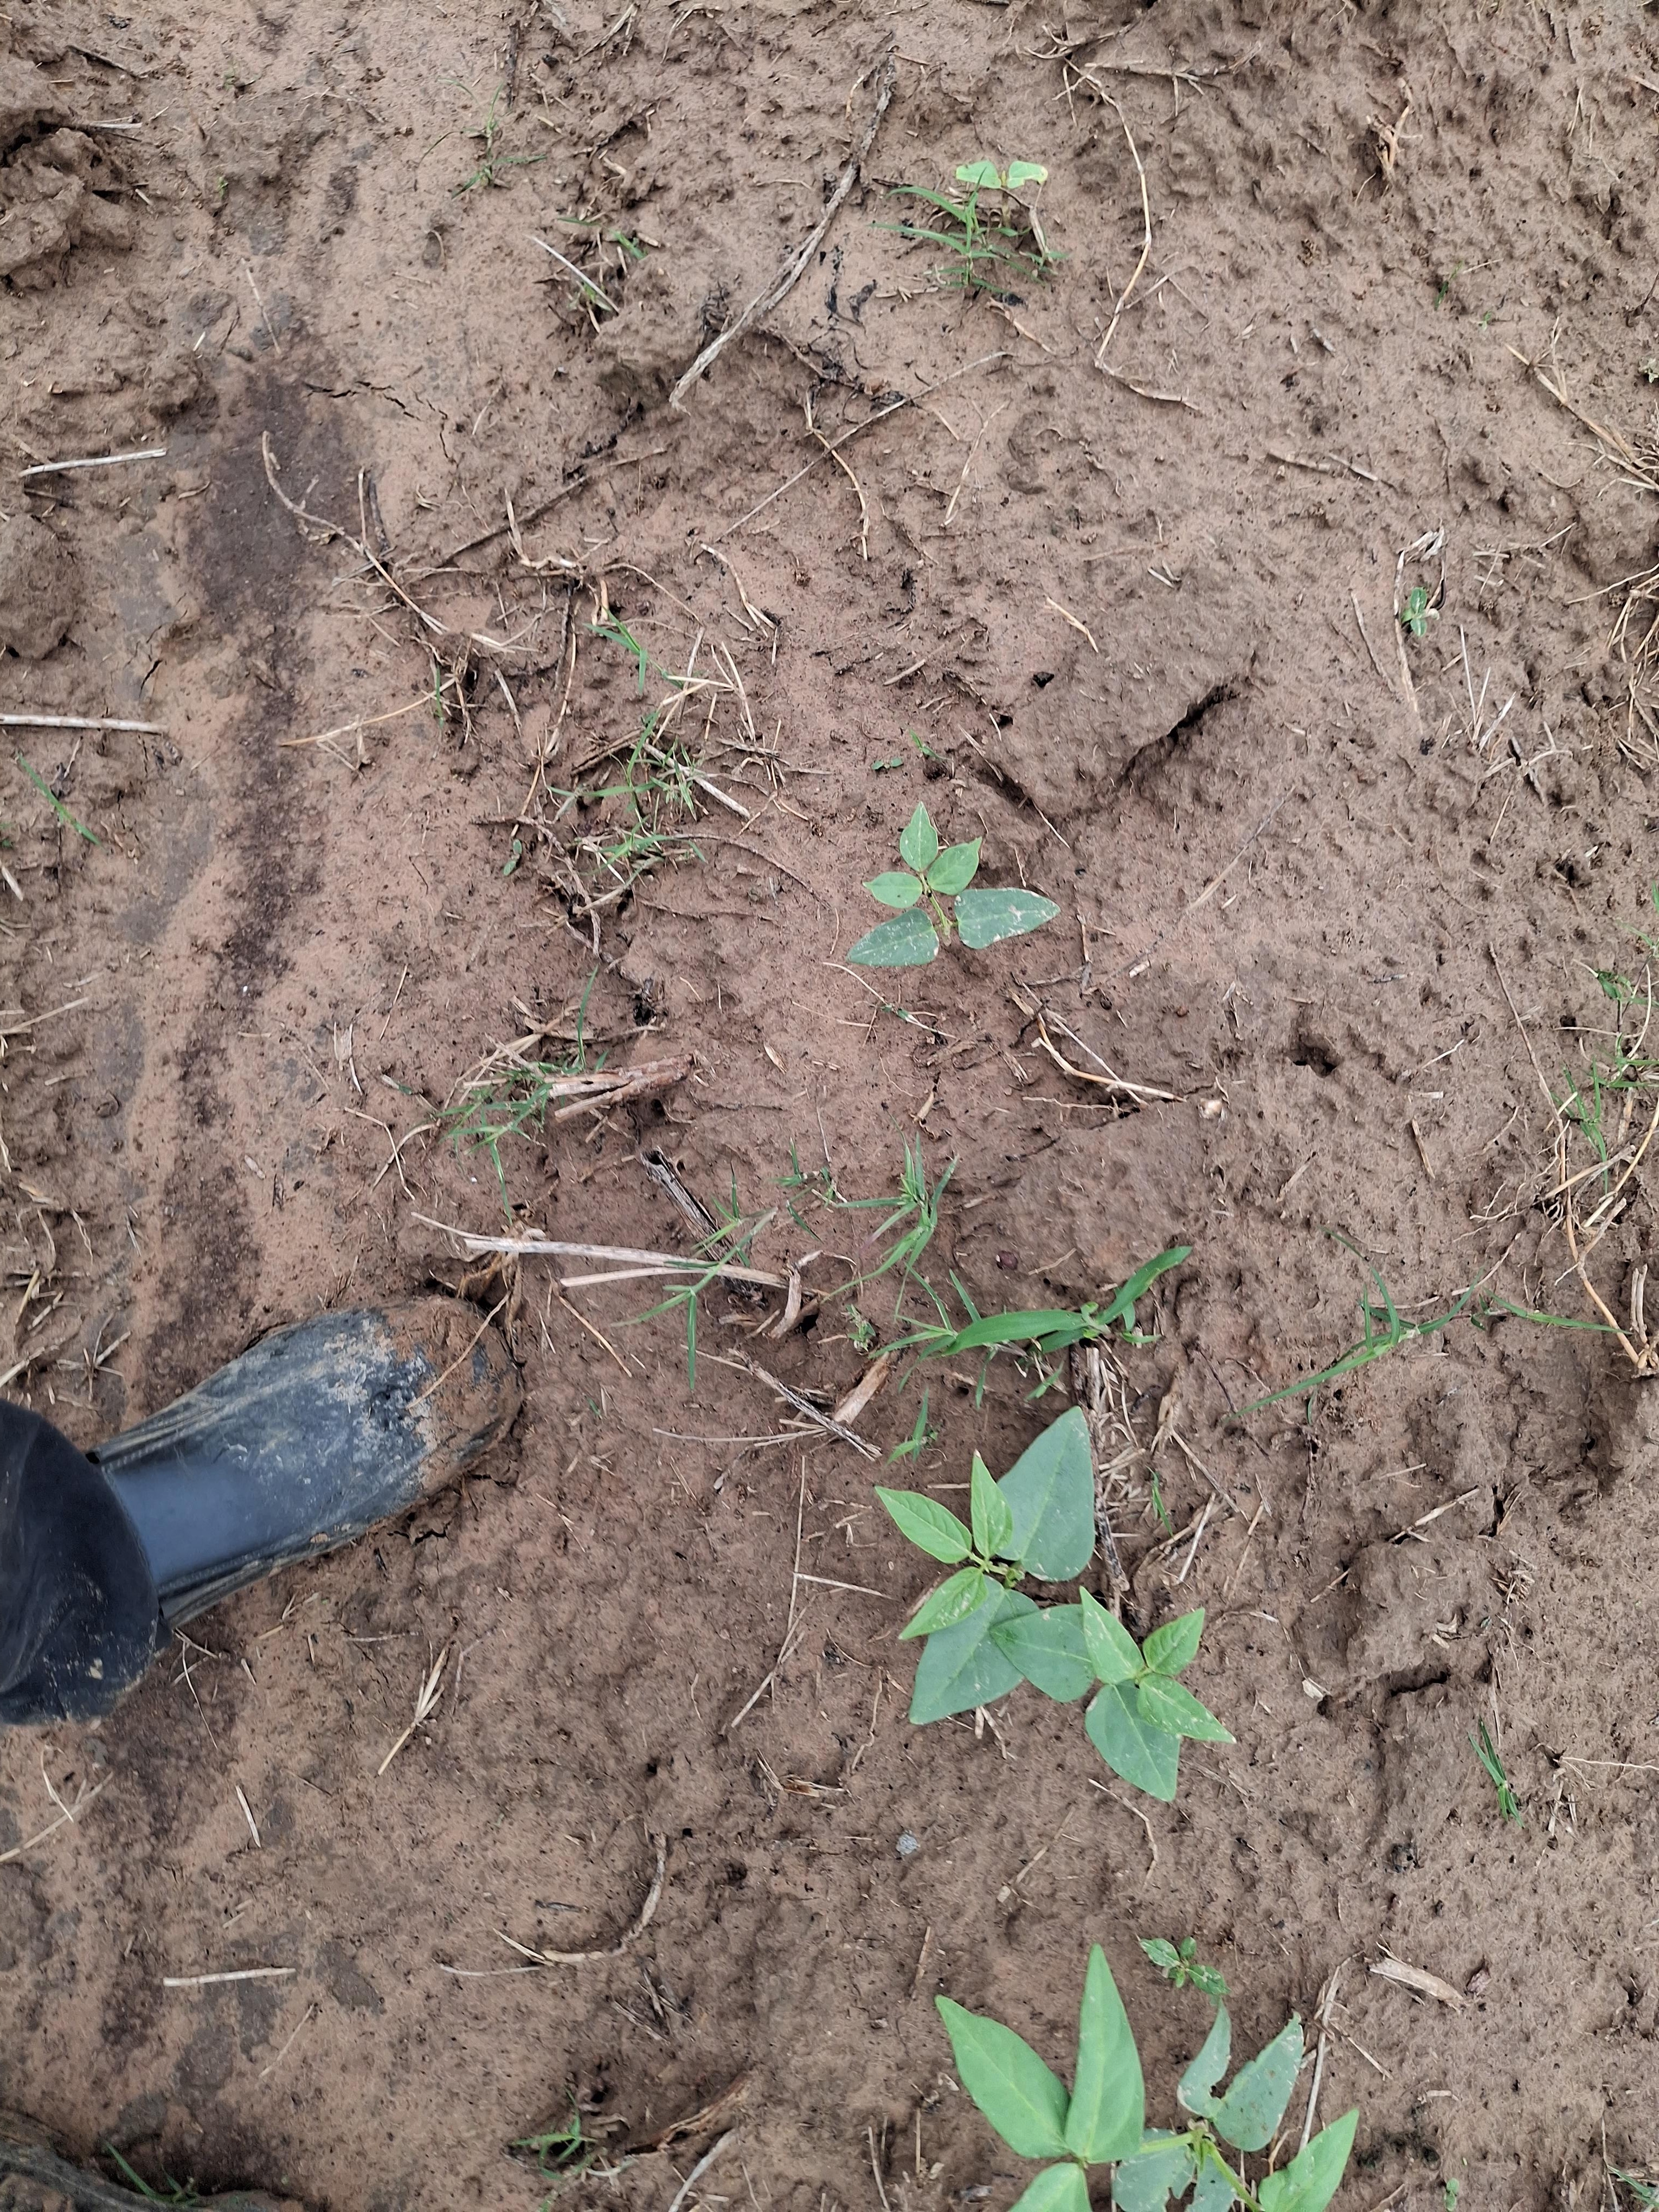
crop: cowpea
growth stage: emergence
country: Nigeria
